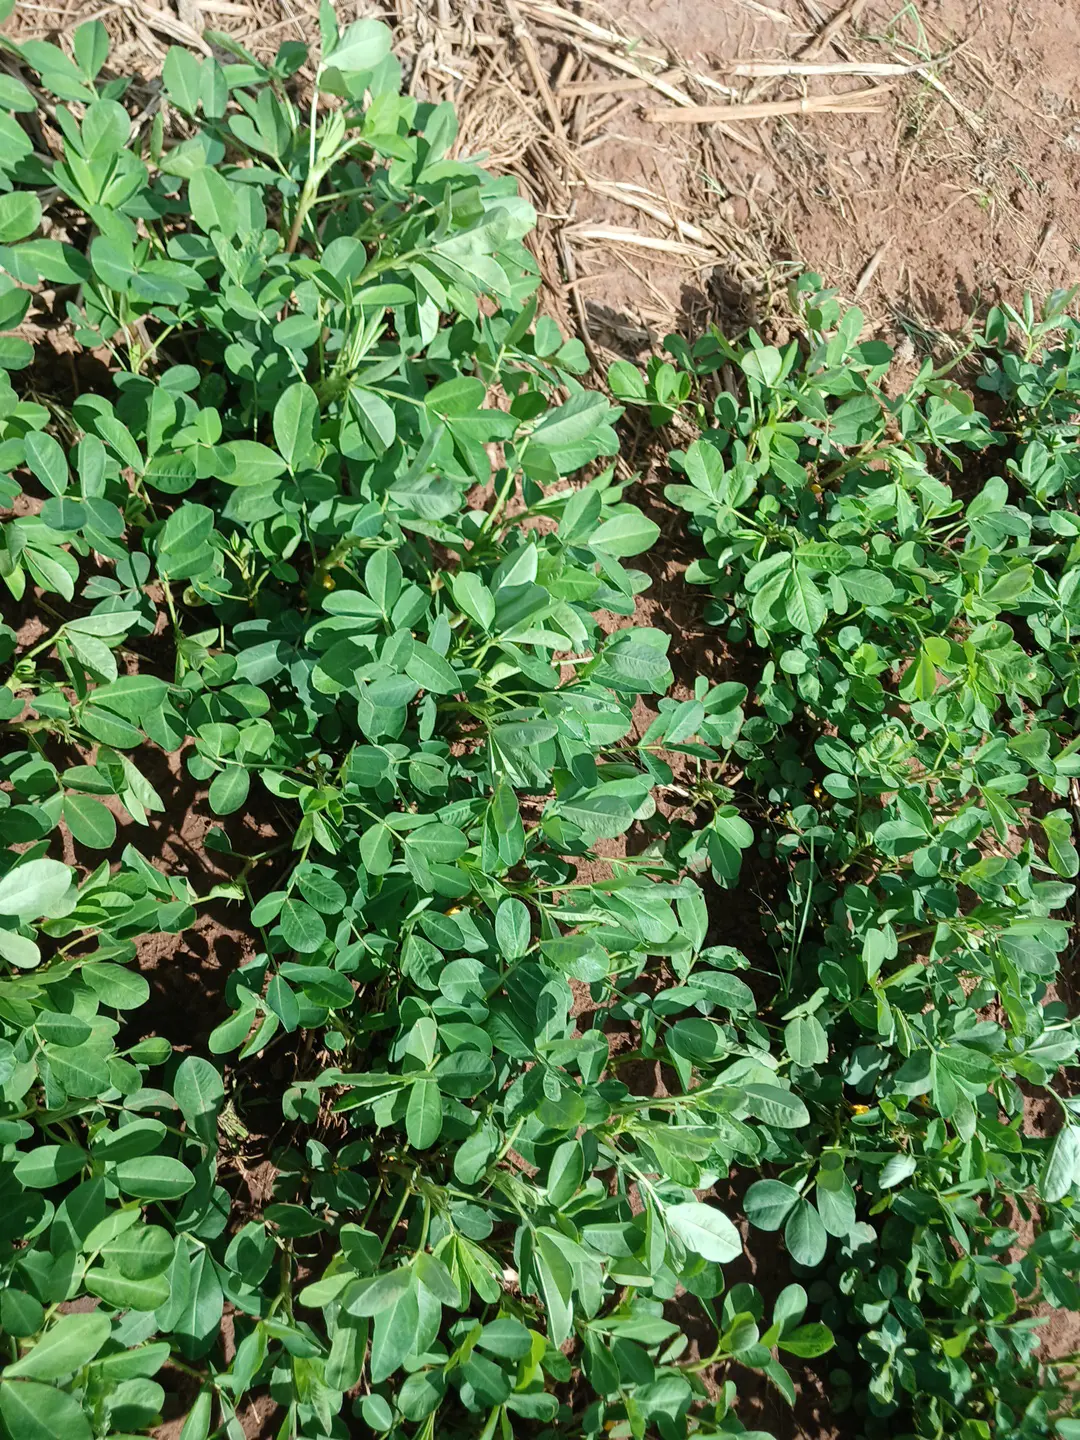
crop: groundnut
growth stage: flowering
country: Kenya
